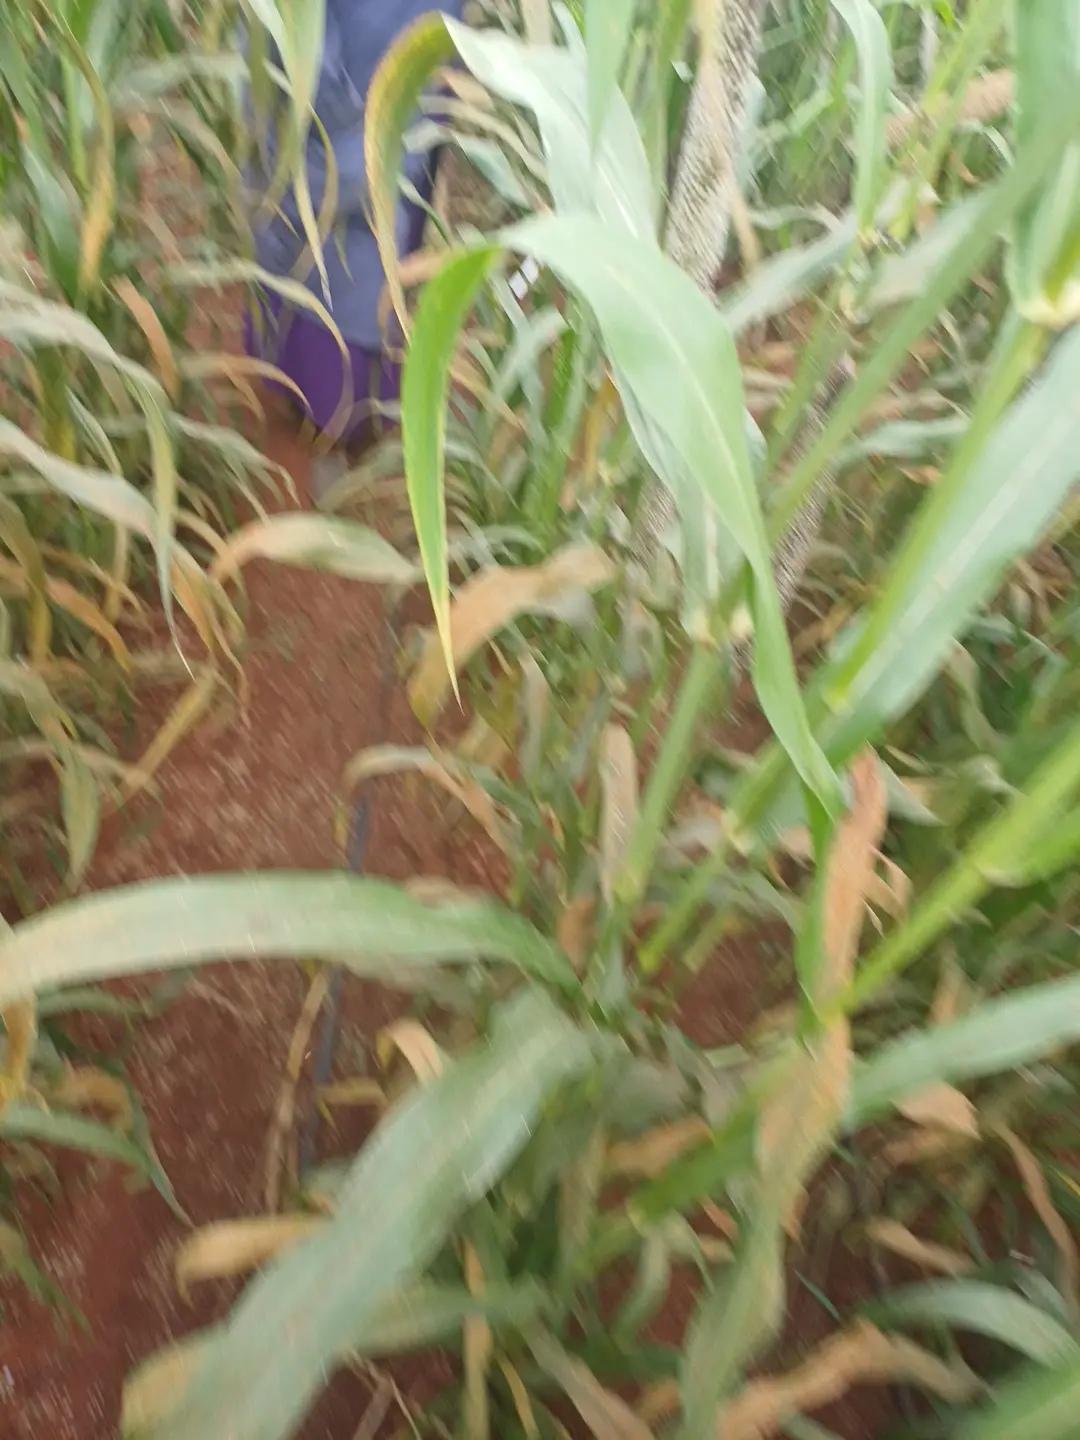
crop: pearl millet
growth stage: flowering
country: Kenya
